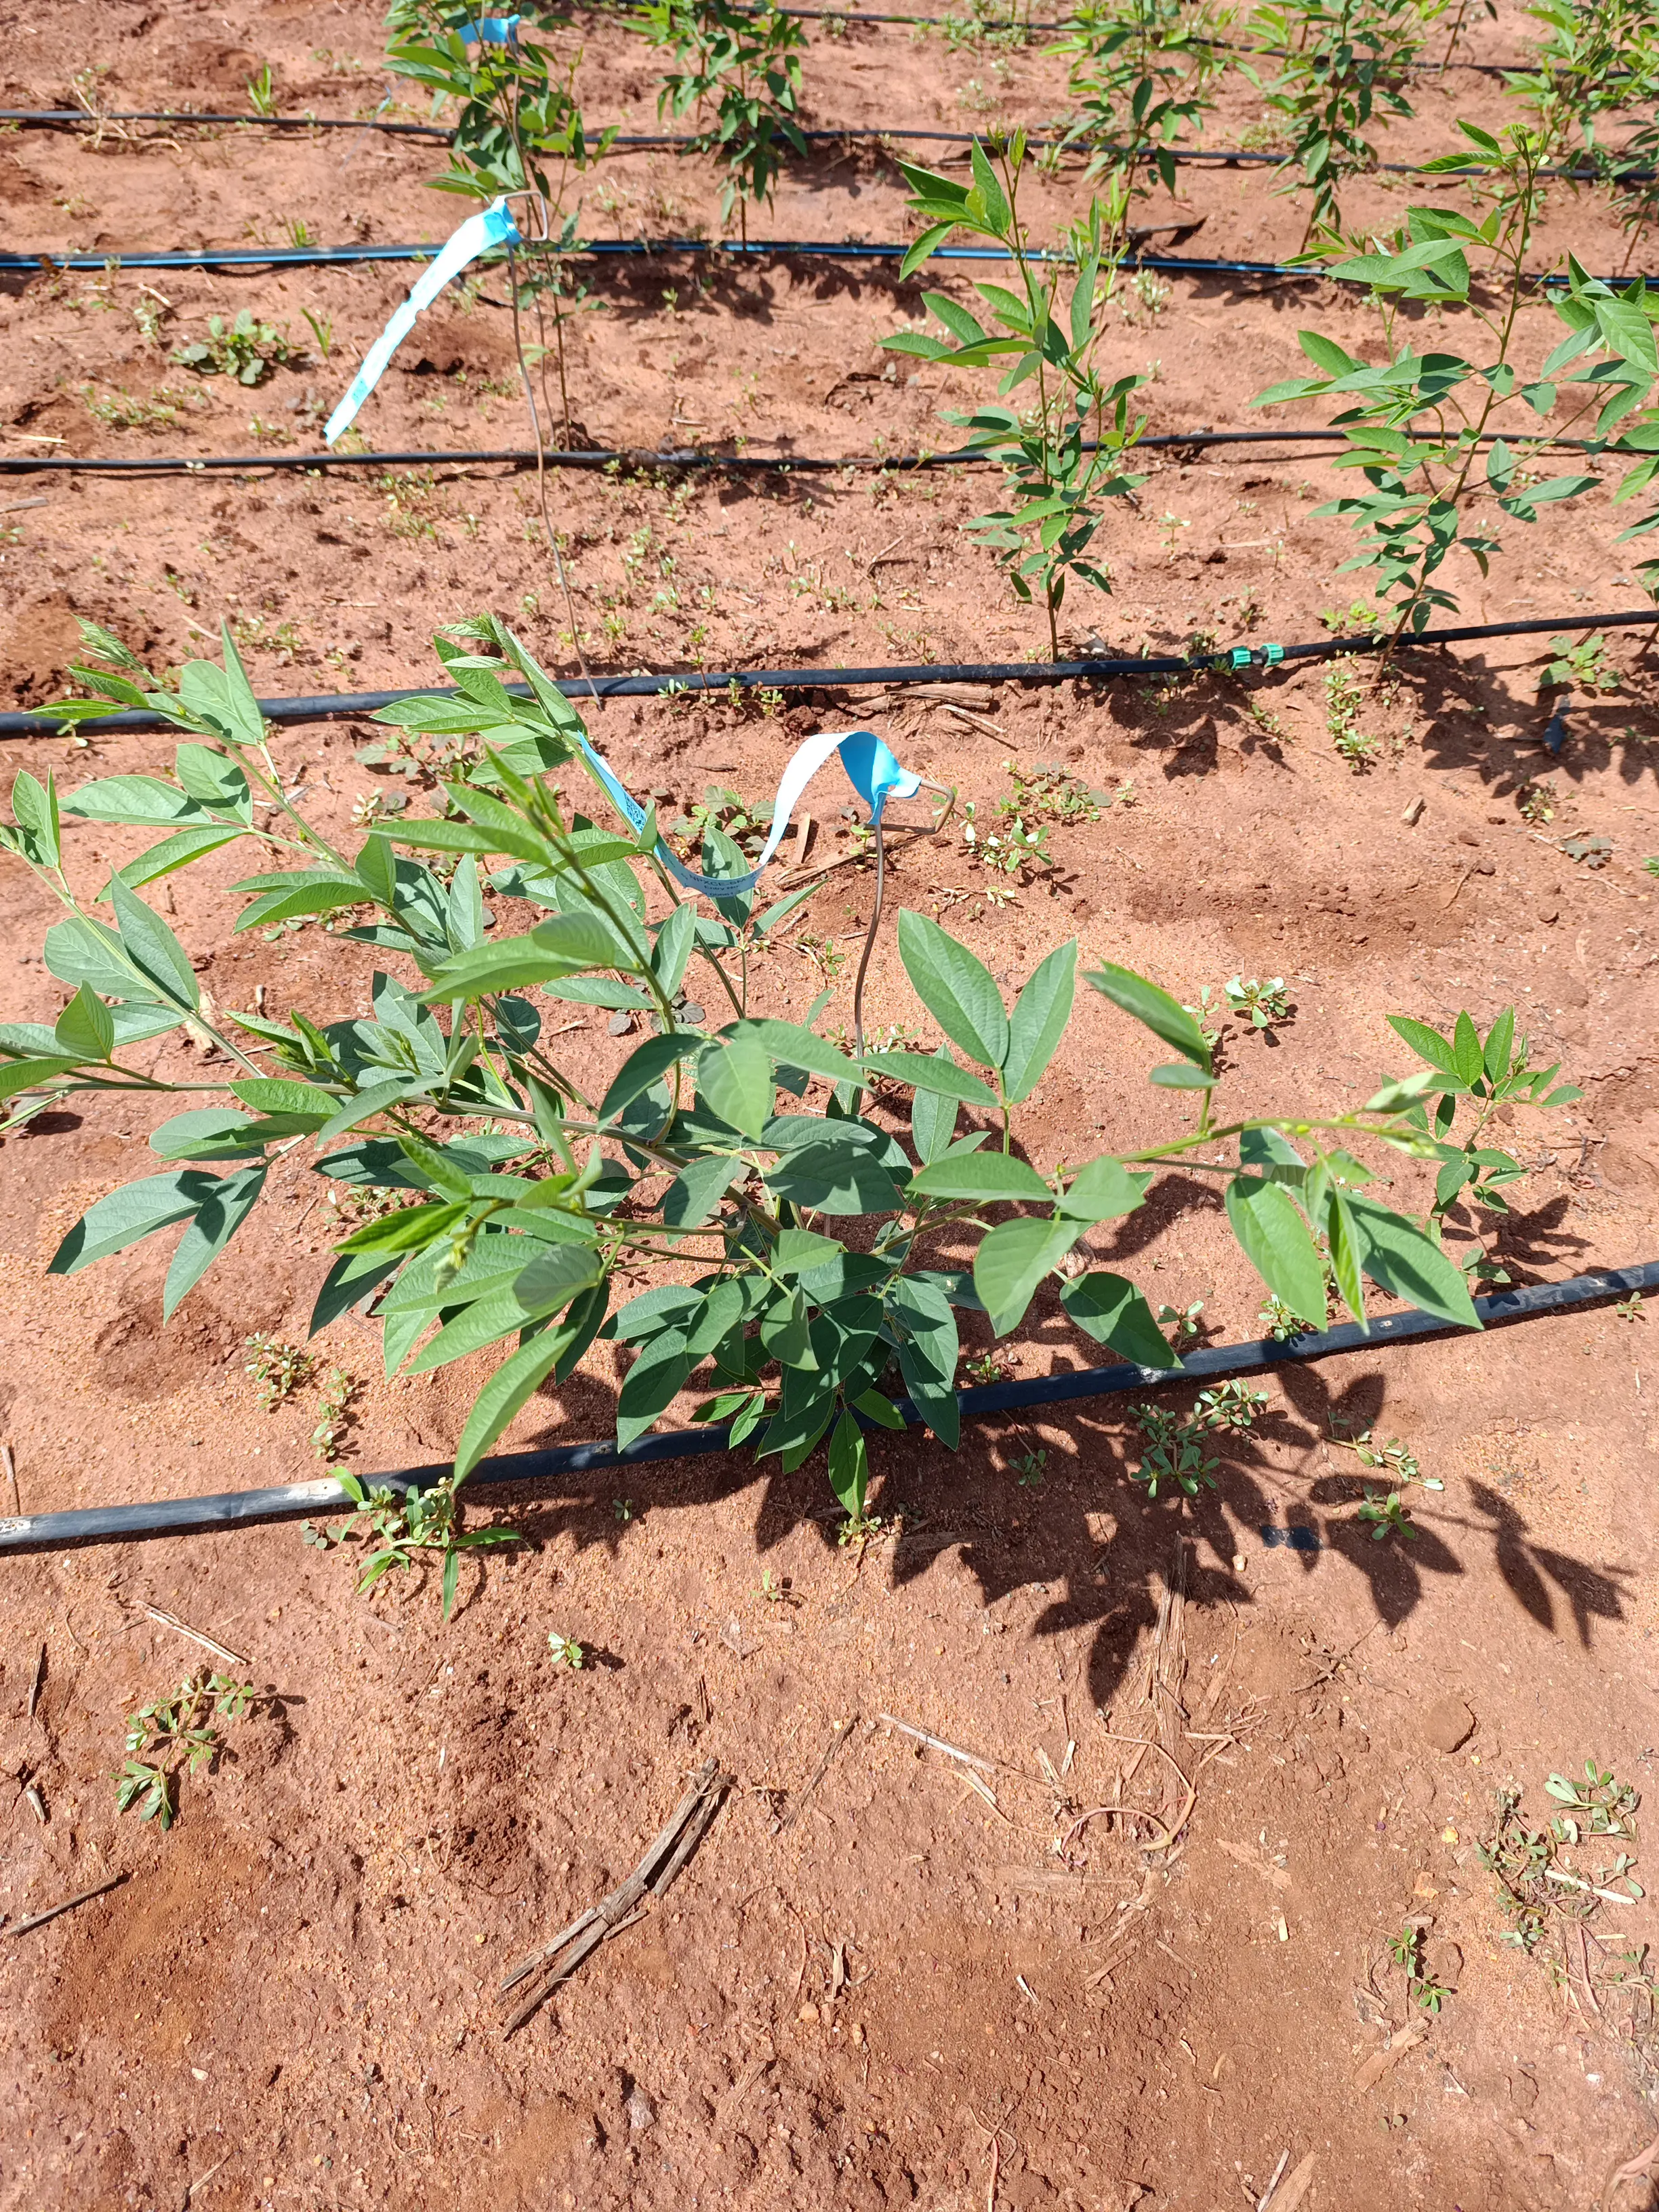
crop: pigeonpea
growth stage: flowering
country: Kenya
